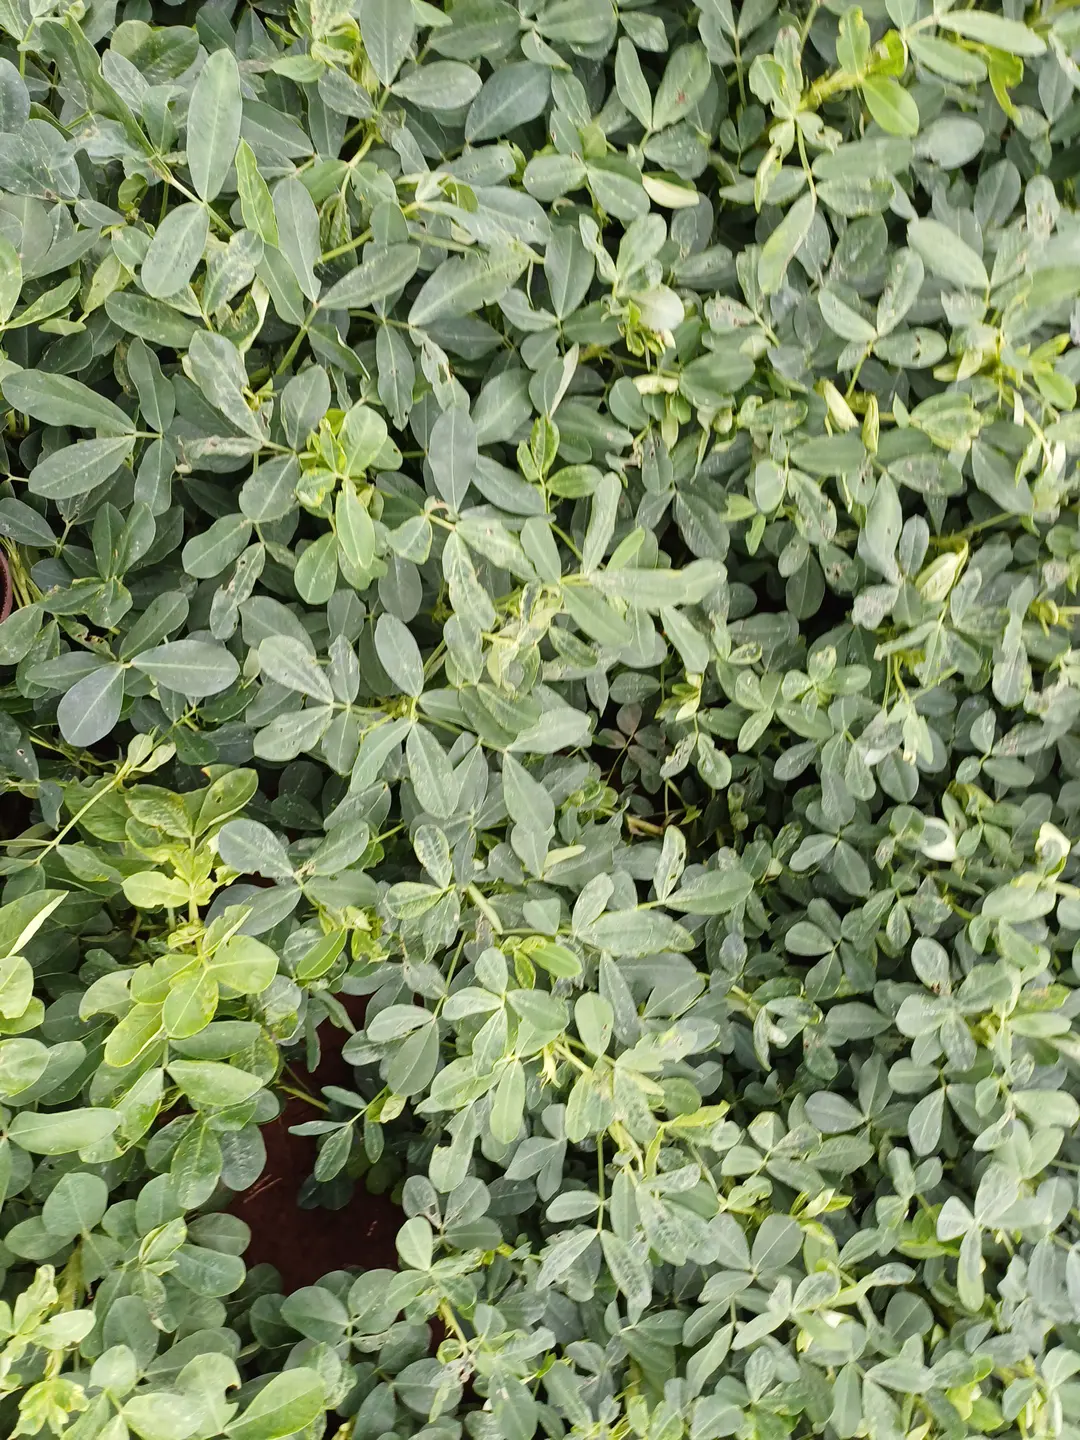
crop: groundnut
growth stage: pegging
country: Kenya
